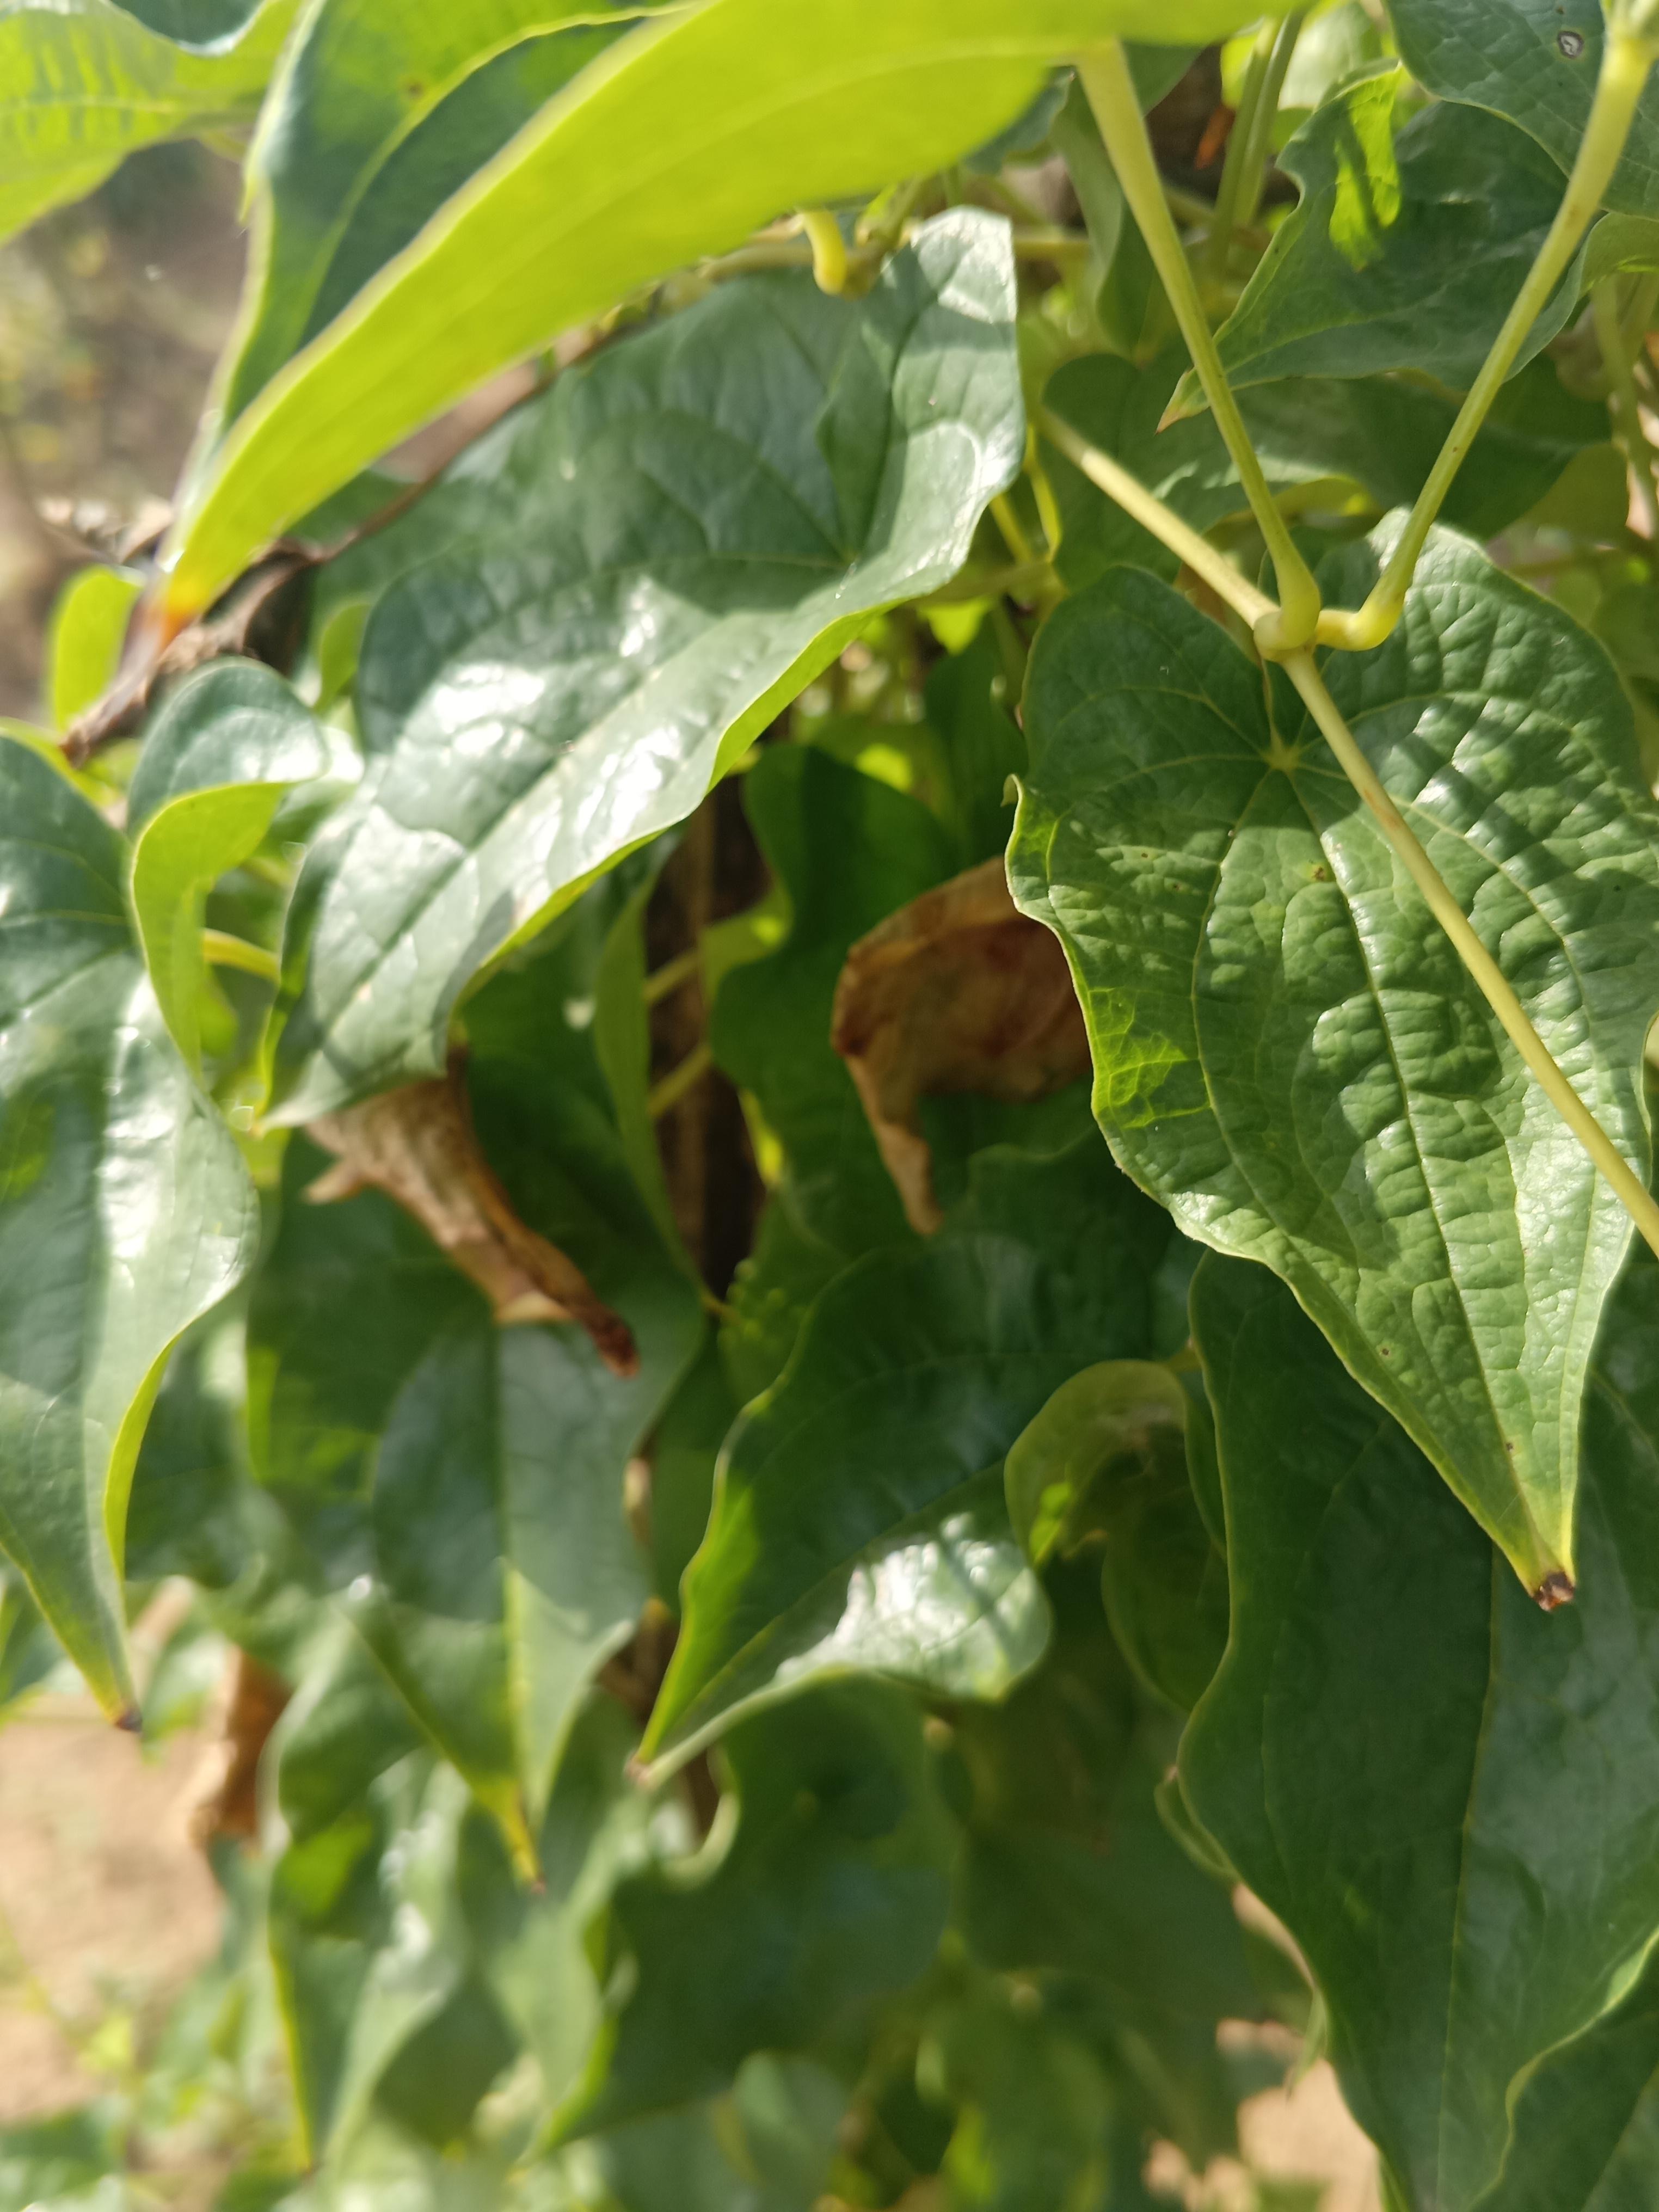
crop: yam
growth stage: maturity
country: Nigeria
